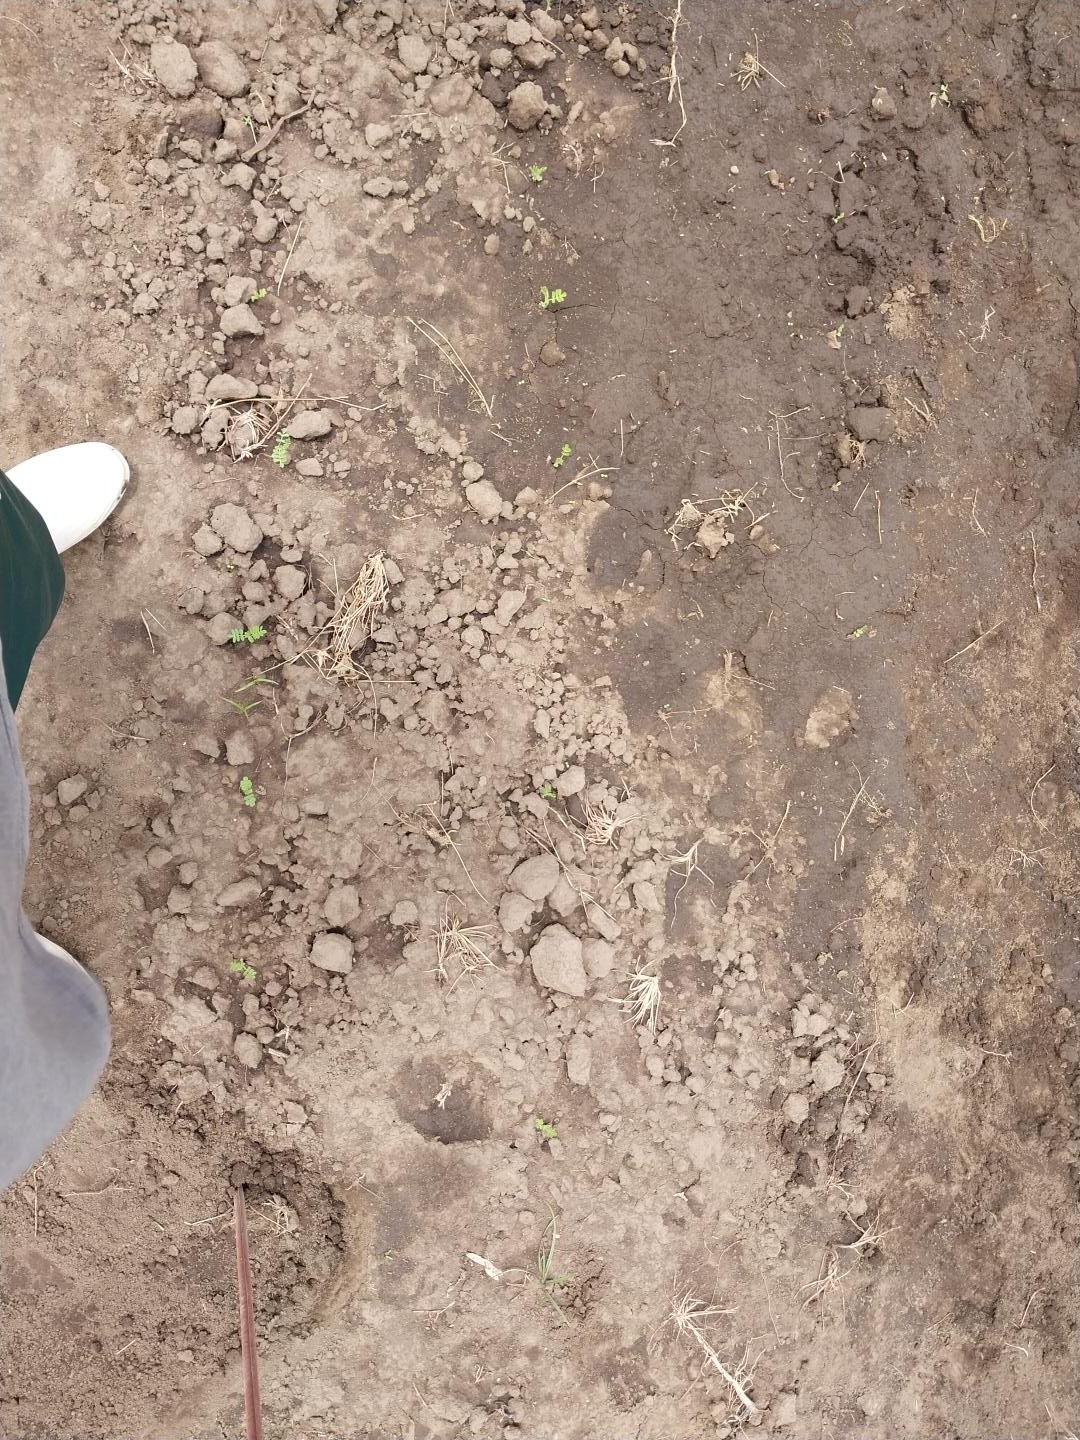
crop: chickpea
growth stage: emergence
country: Tanzania
